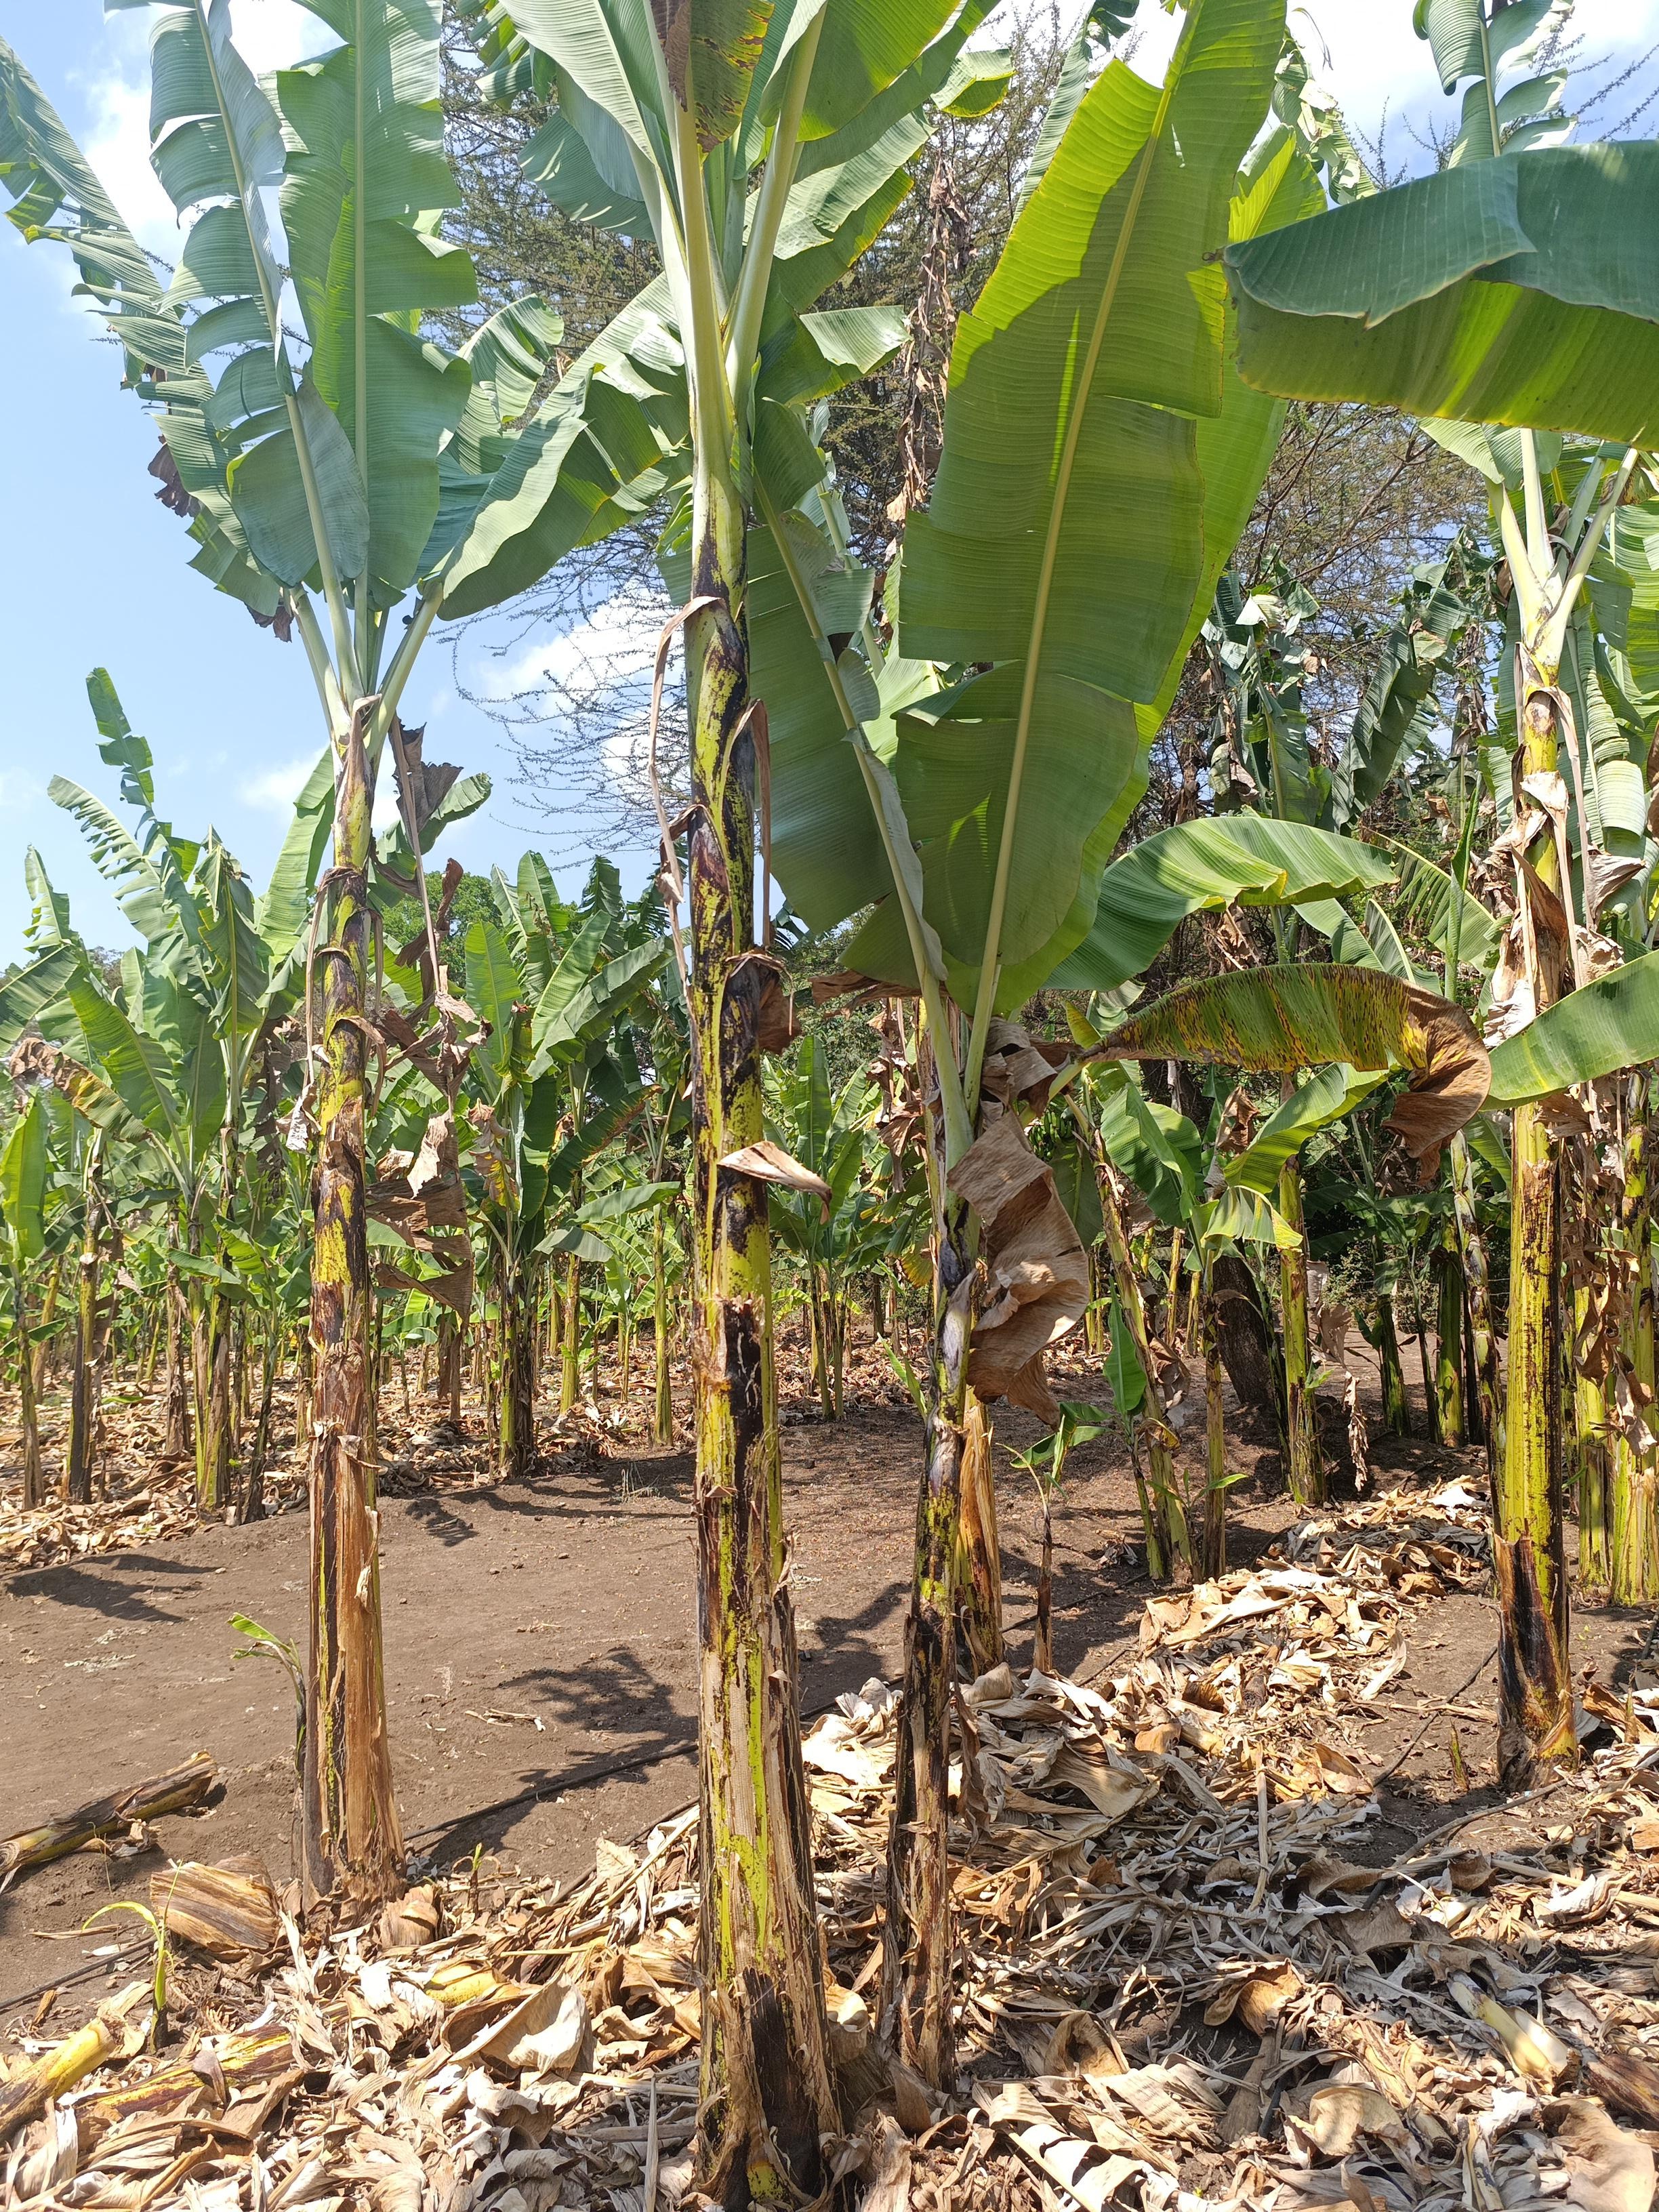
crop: banana
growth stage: vegetative
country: Tanzania
